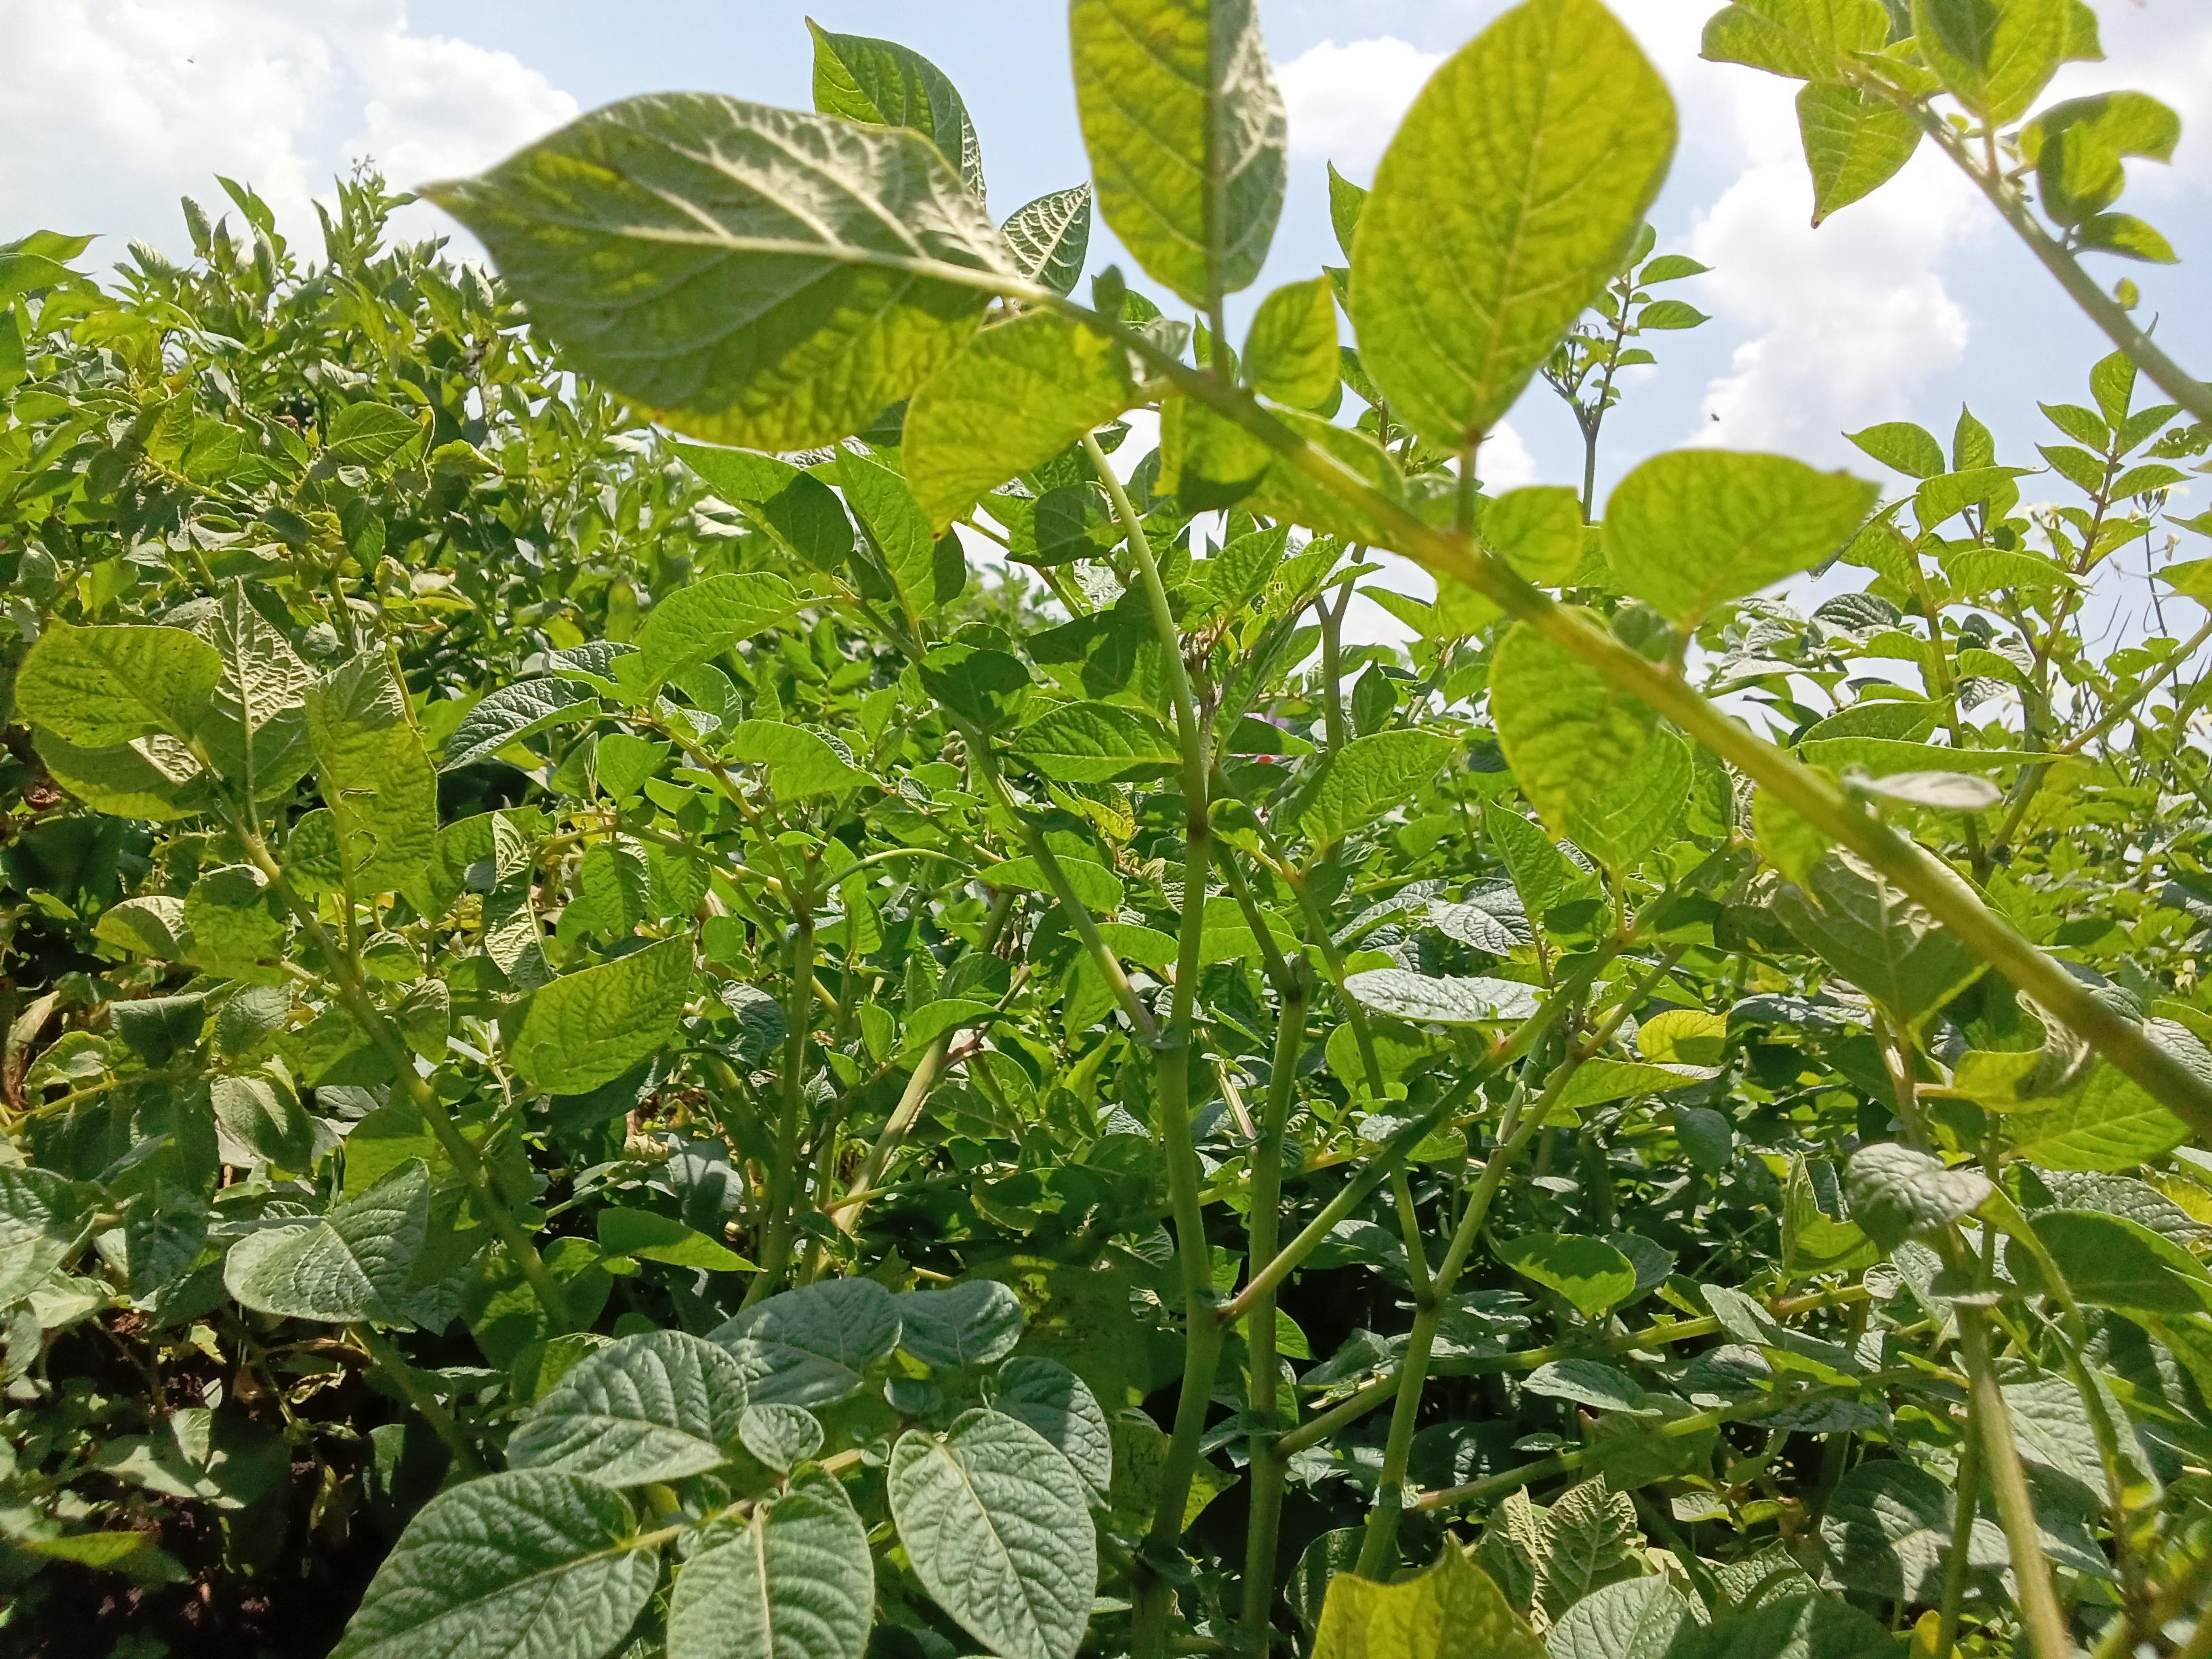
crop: potato
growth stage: flowering
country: Kenya
